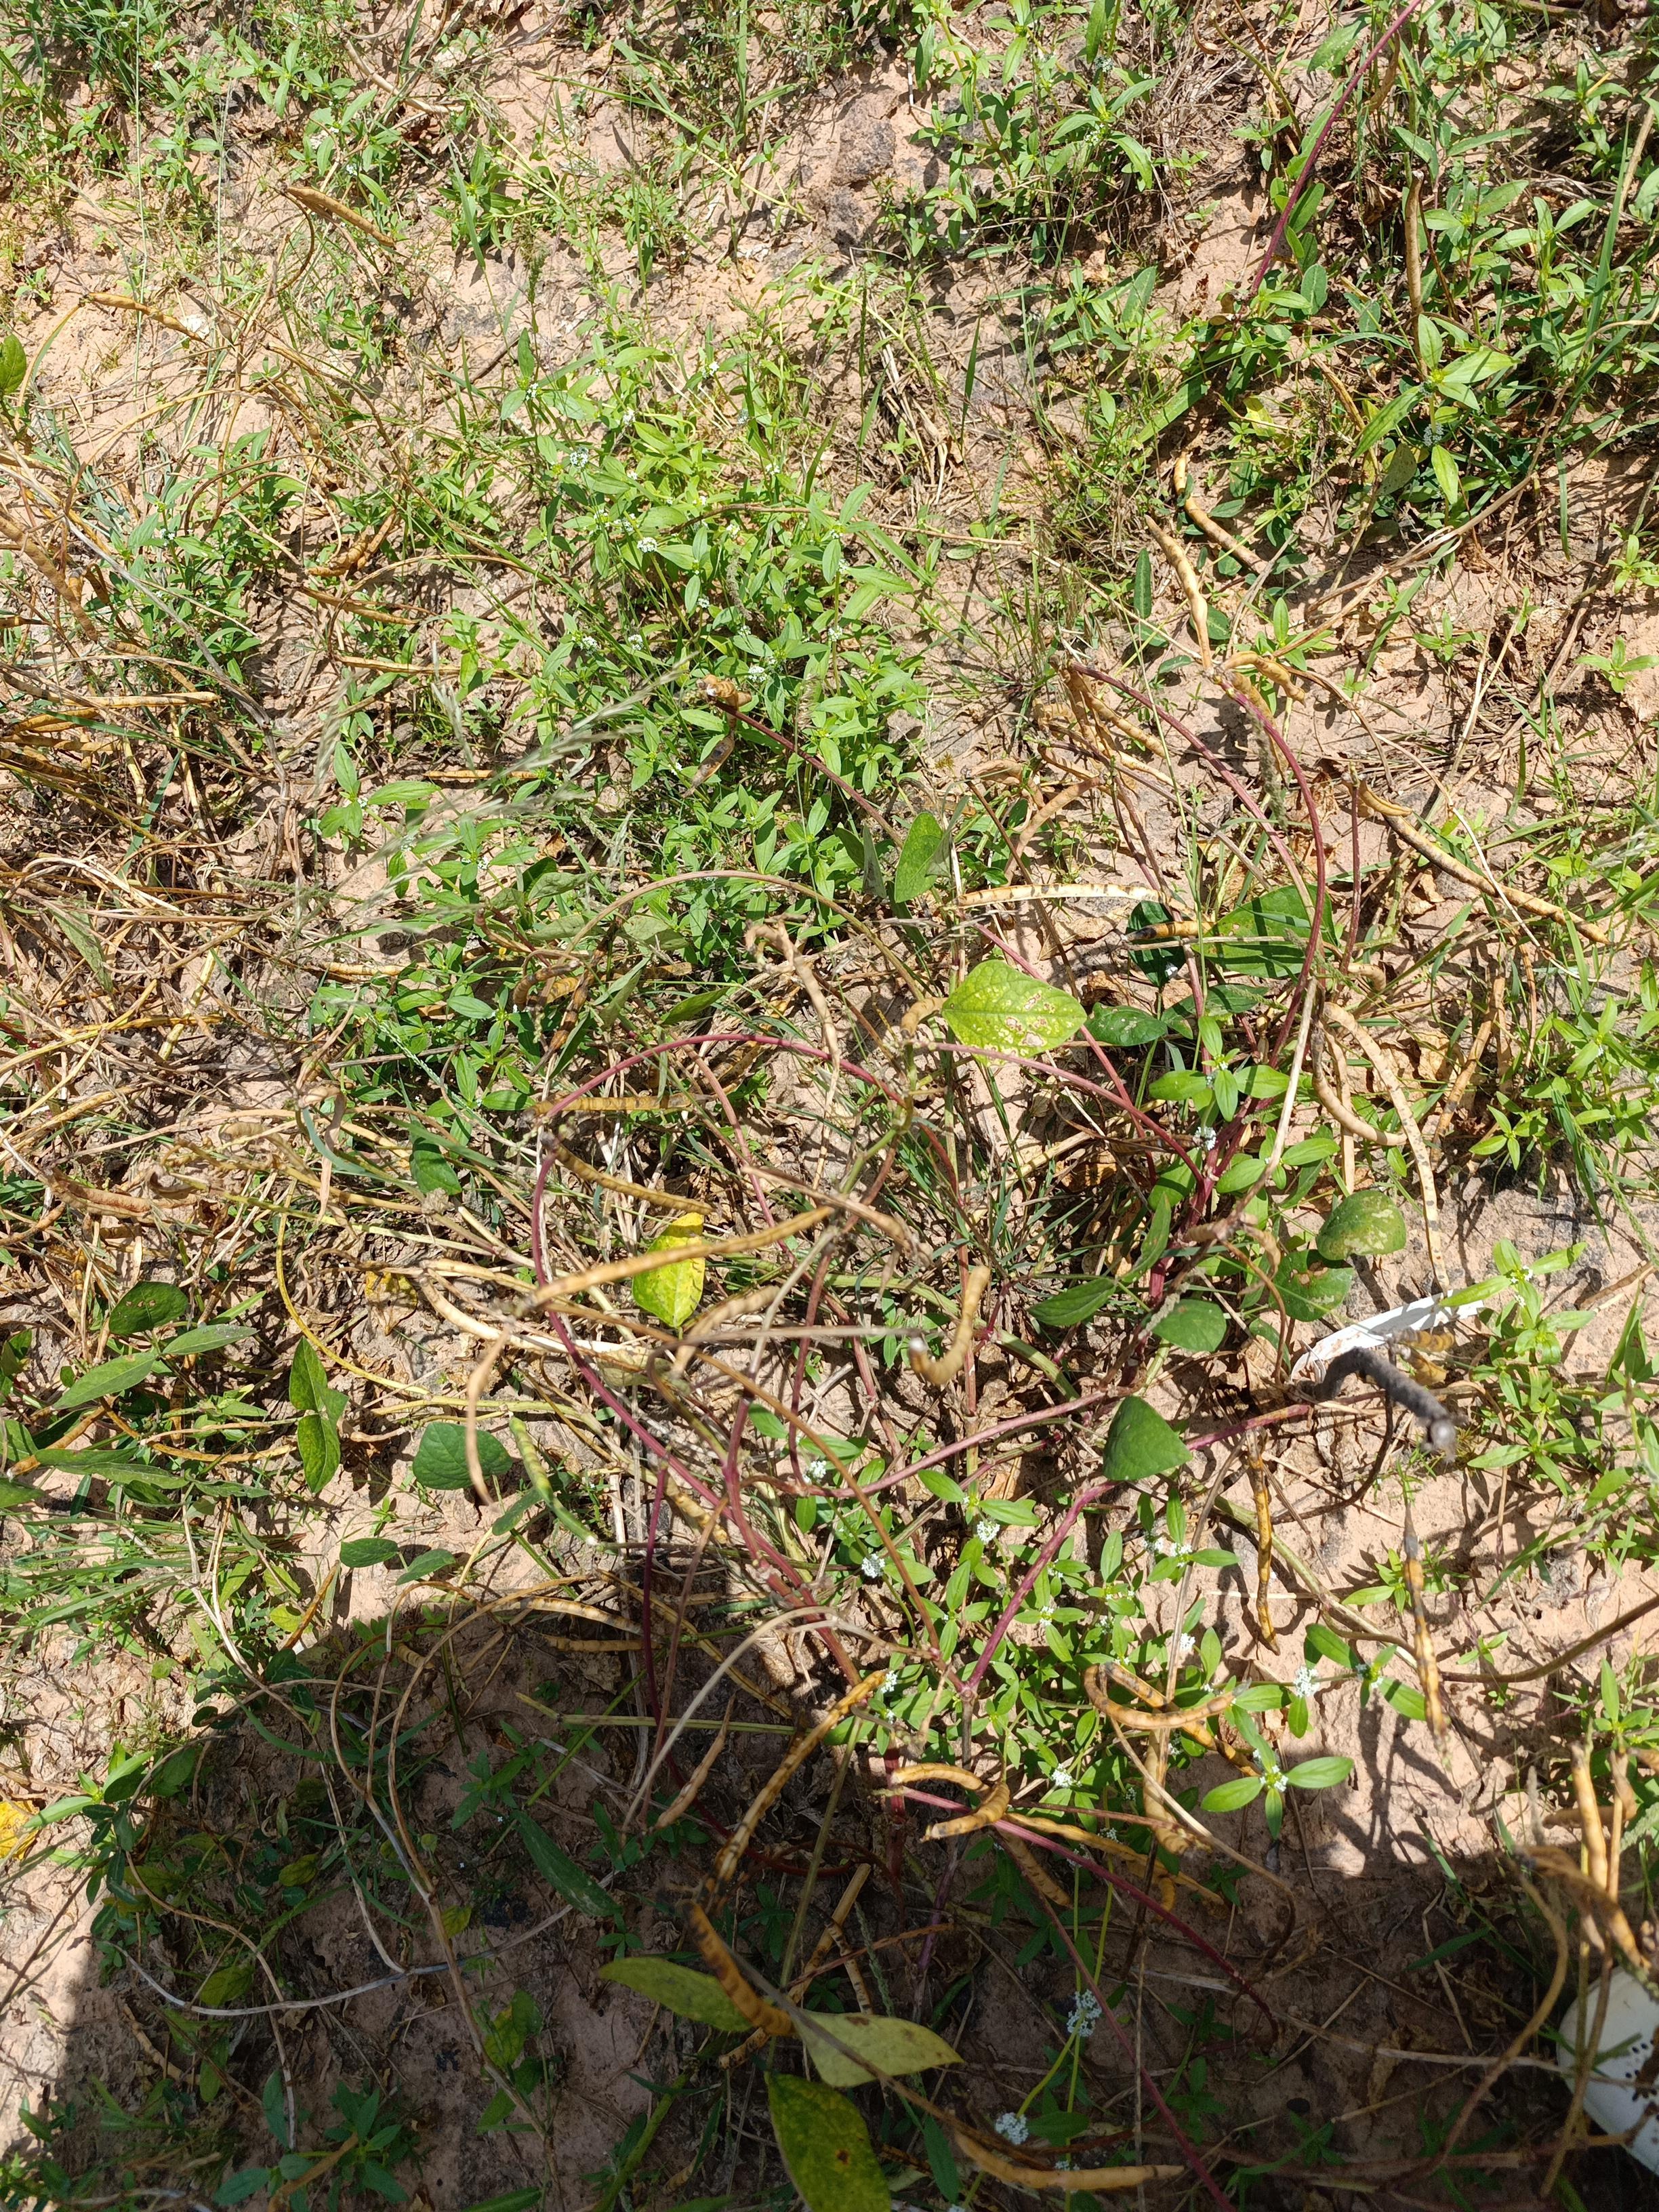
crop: cowpea
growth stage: maturity
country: Nigeria
